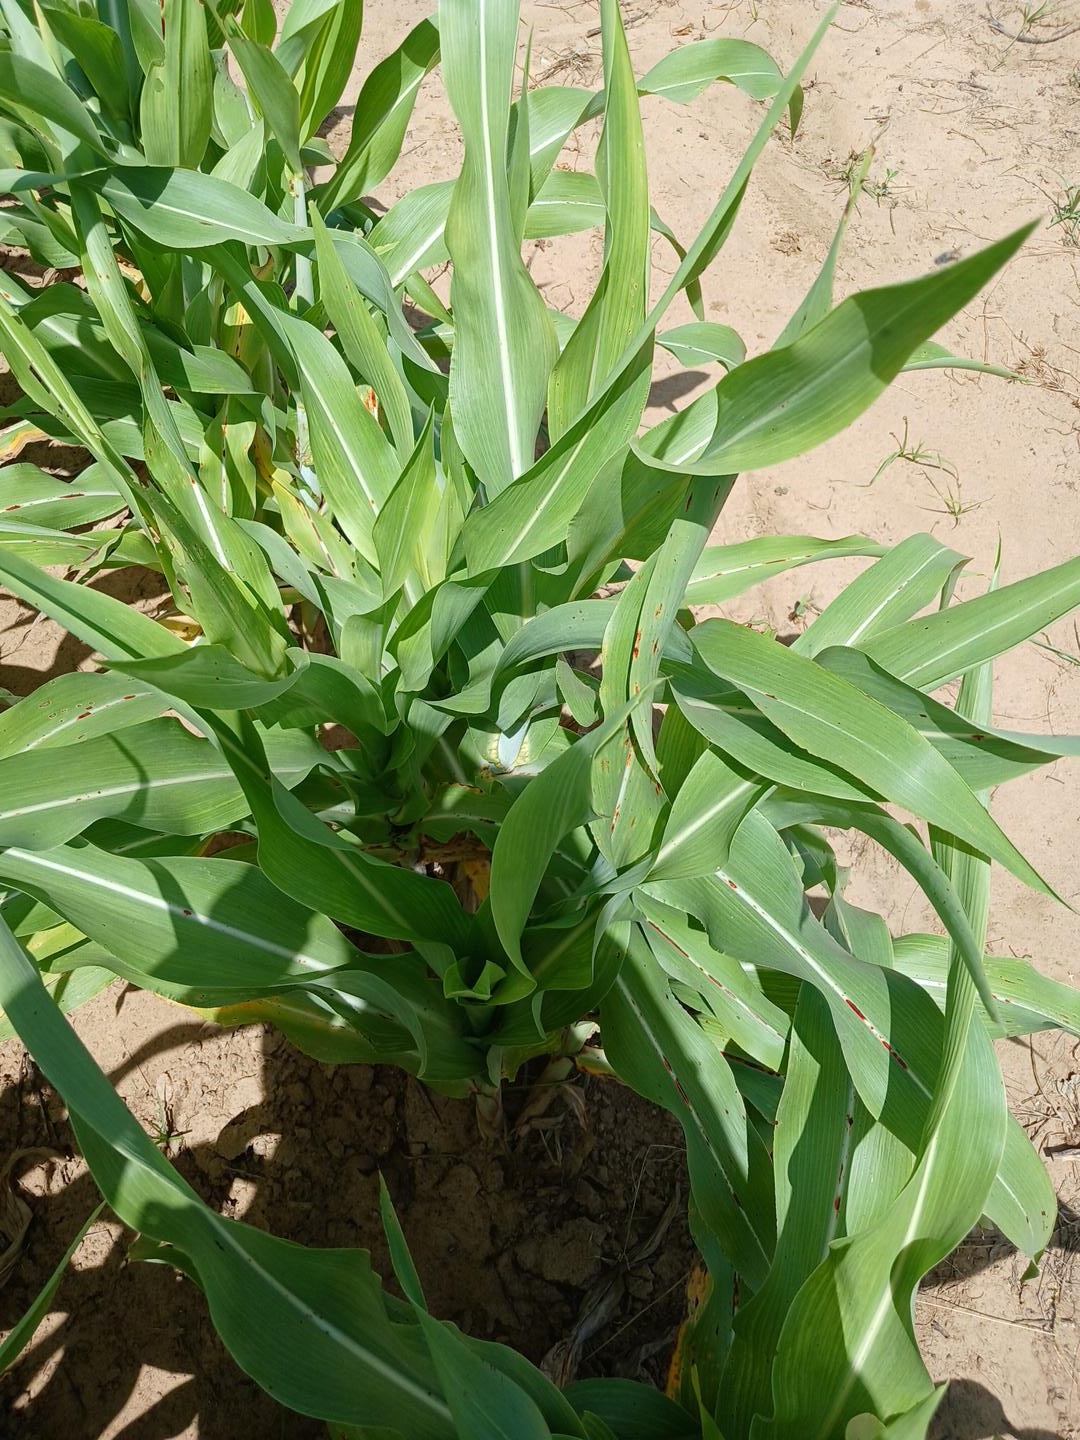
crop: sorghum
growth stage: vegetative
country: Senegal
